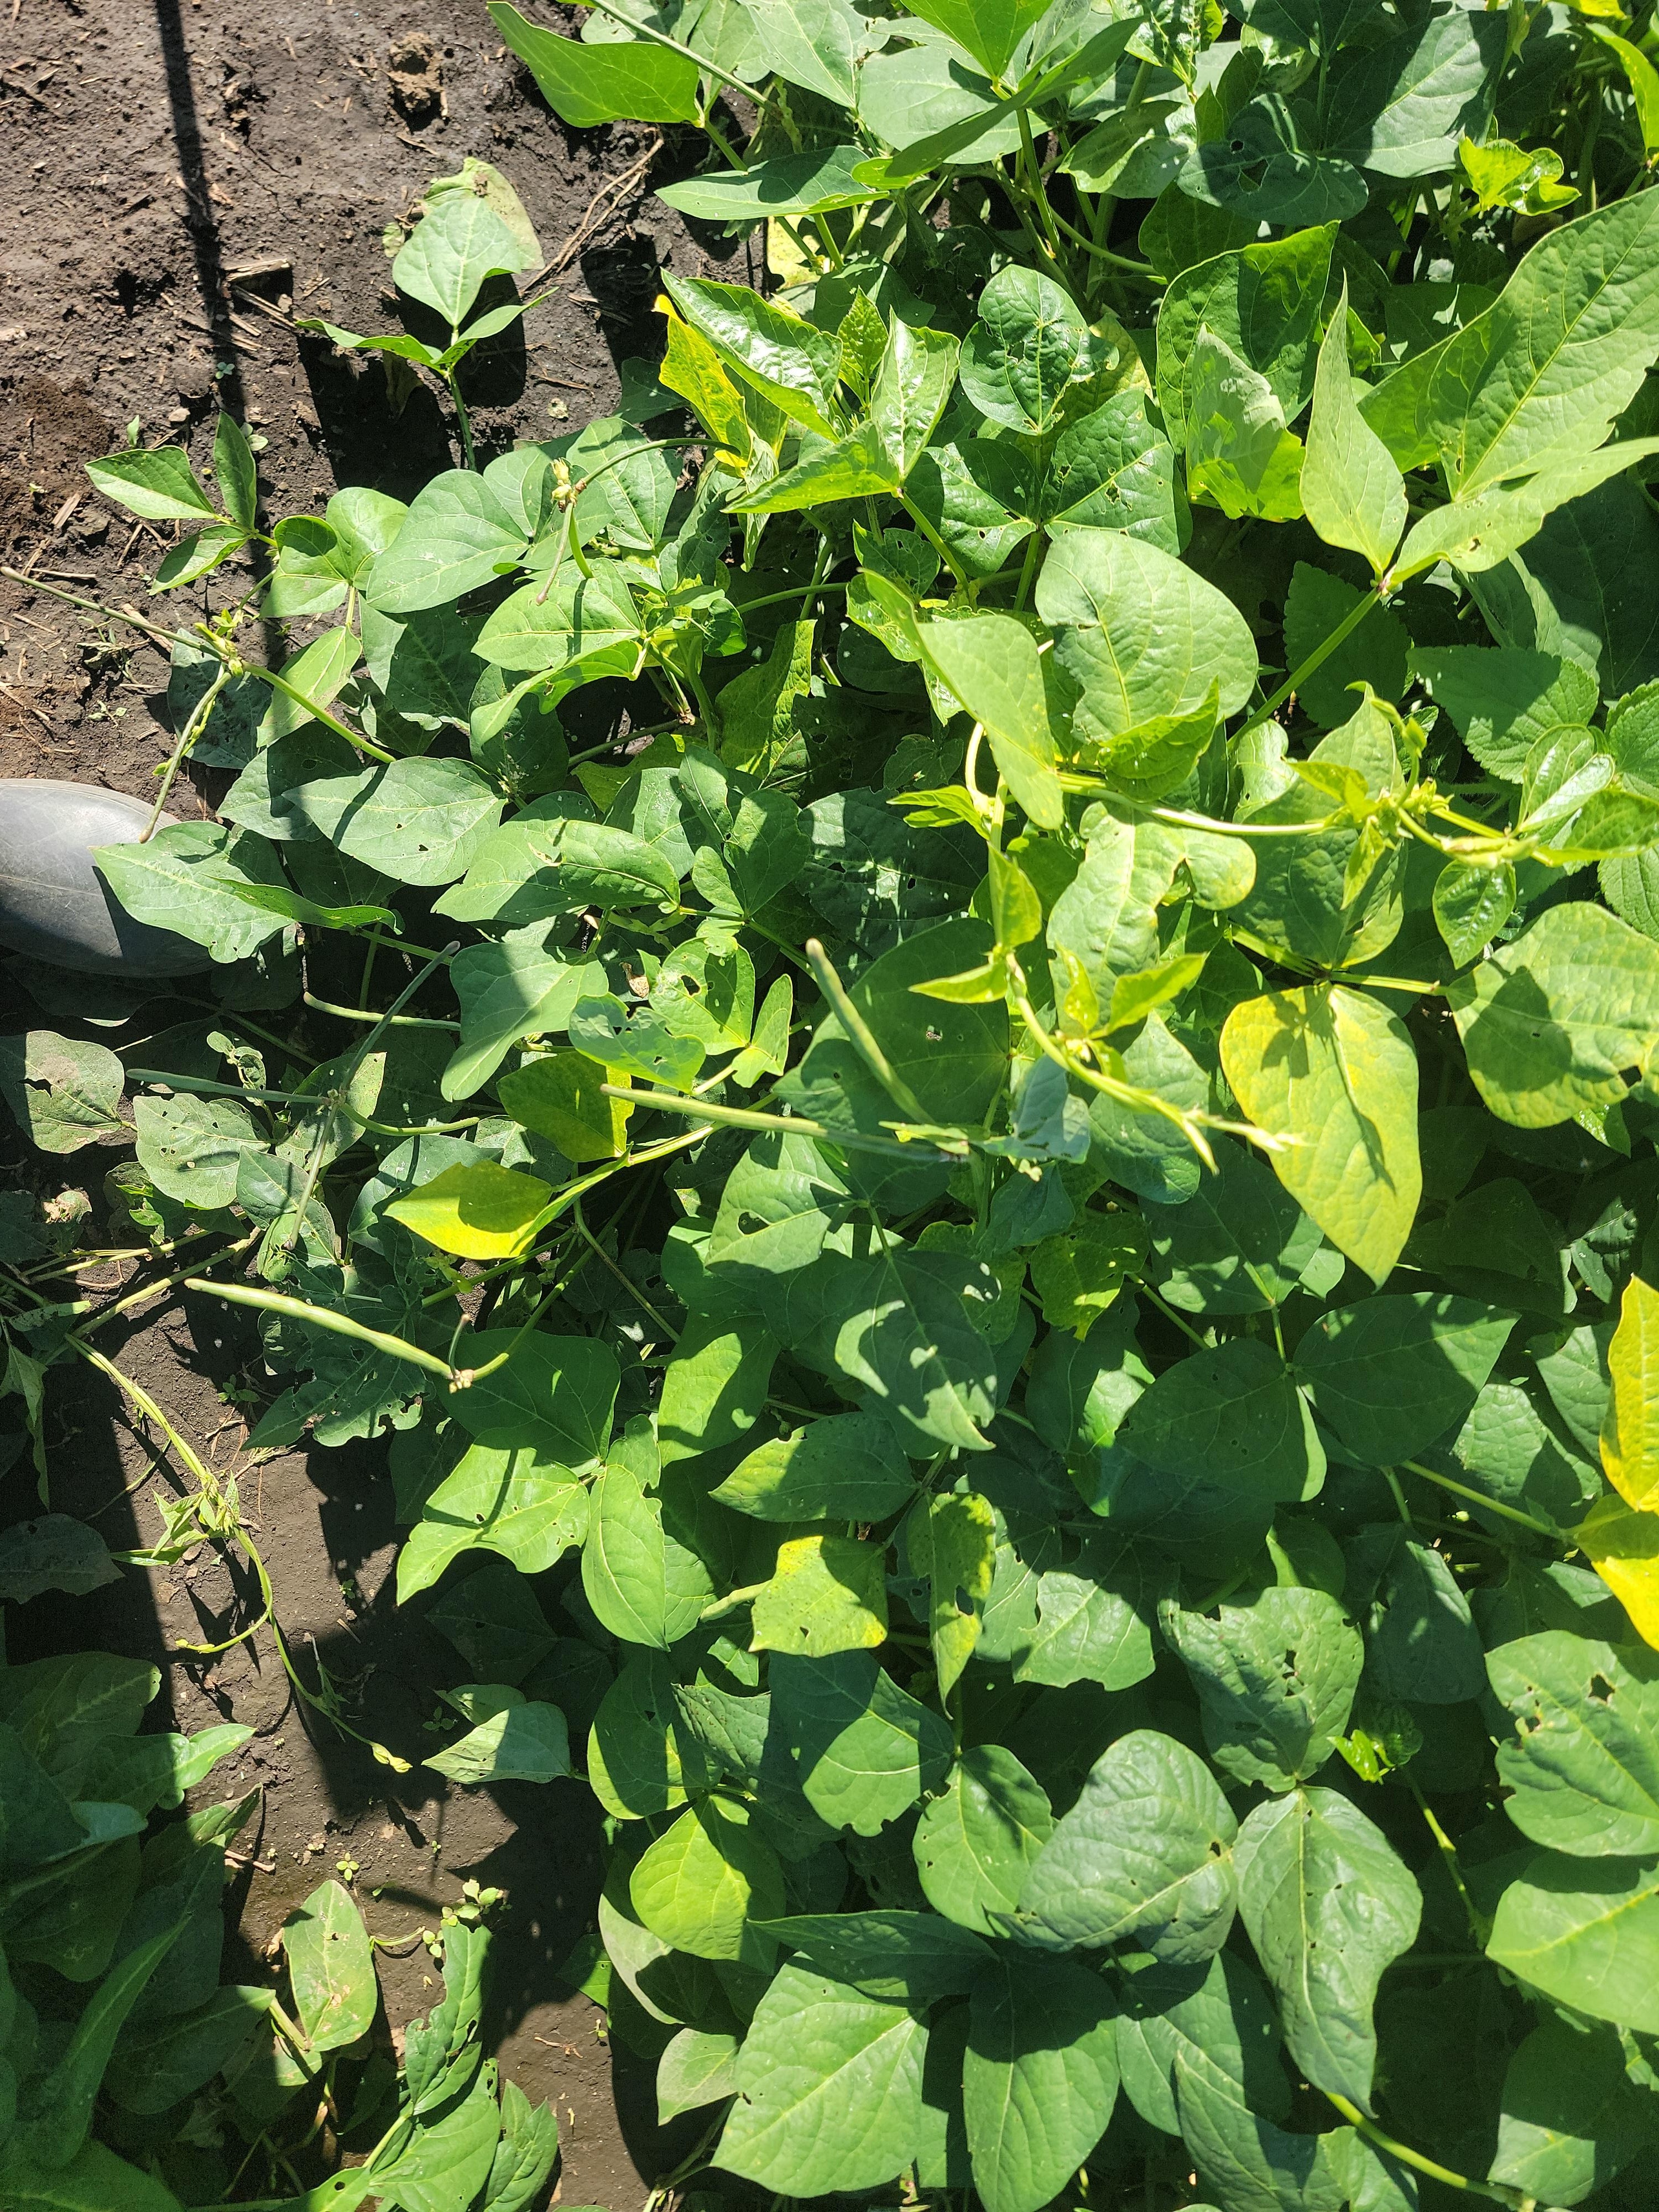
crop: cowpea
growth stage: development pod
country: Tanzania
